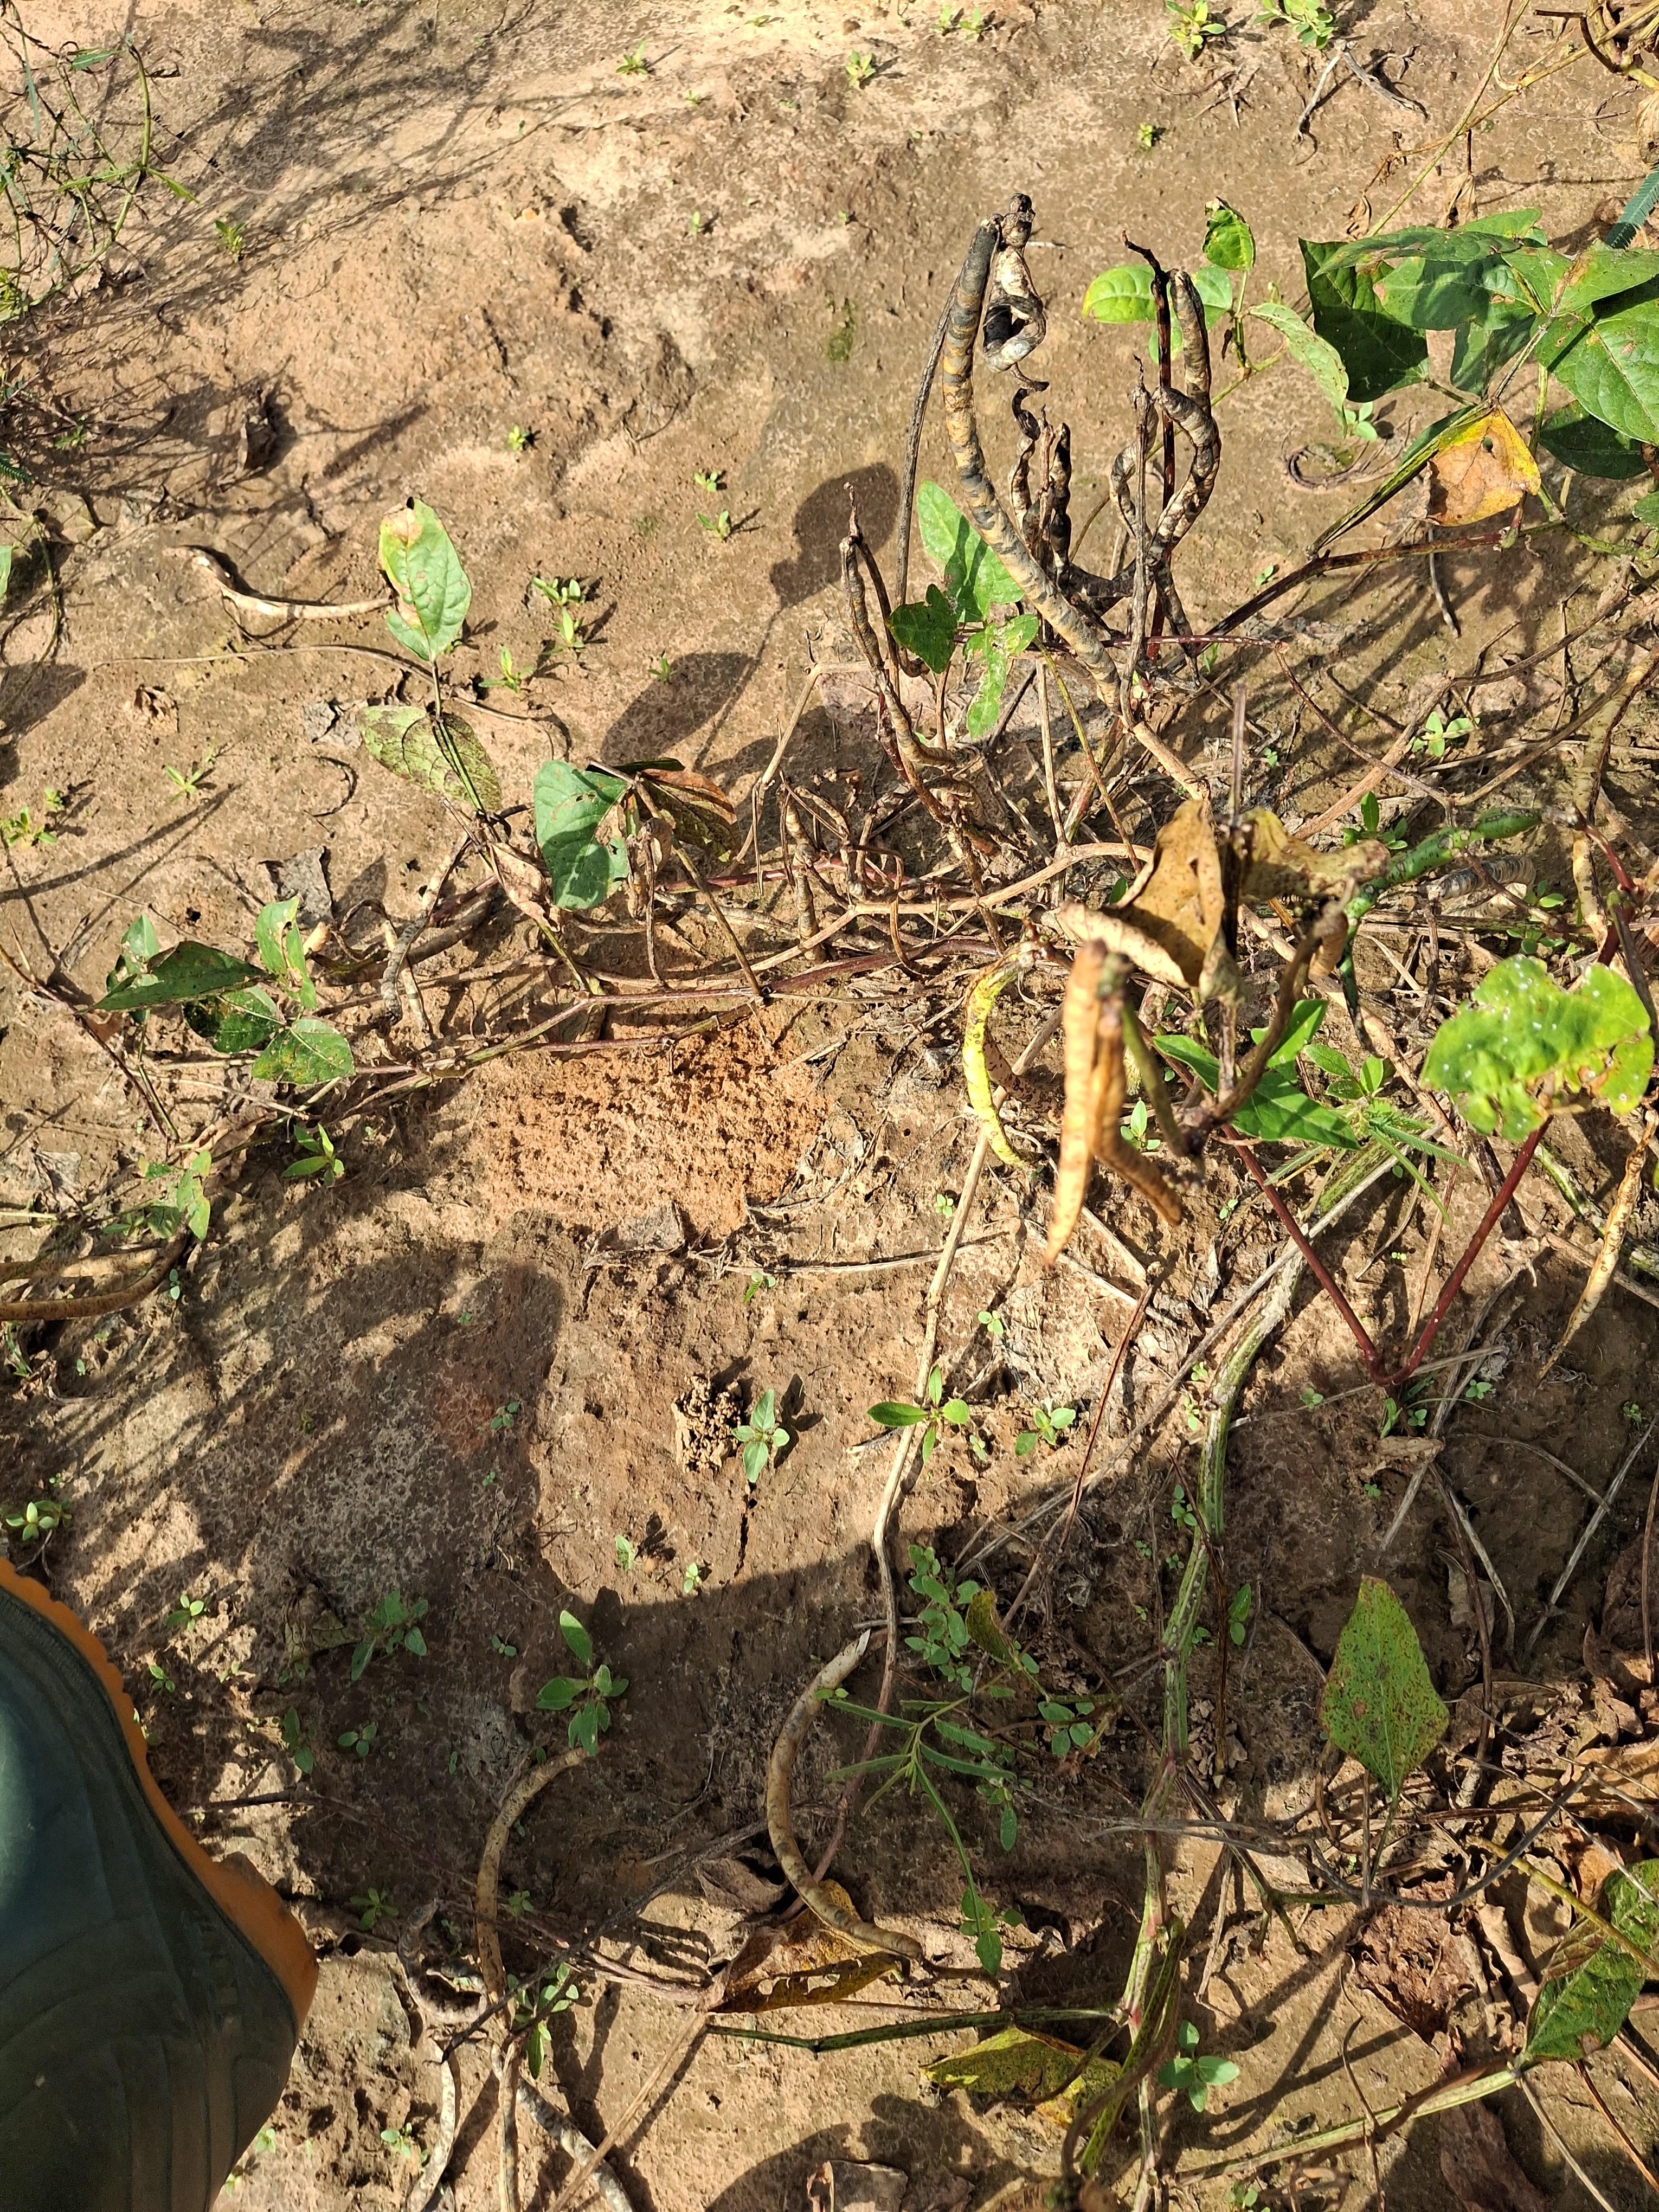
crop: cowpea
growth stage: maturity
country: Nigeria
